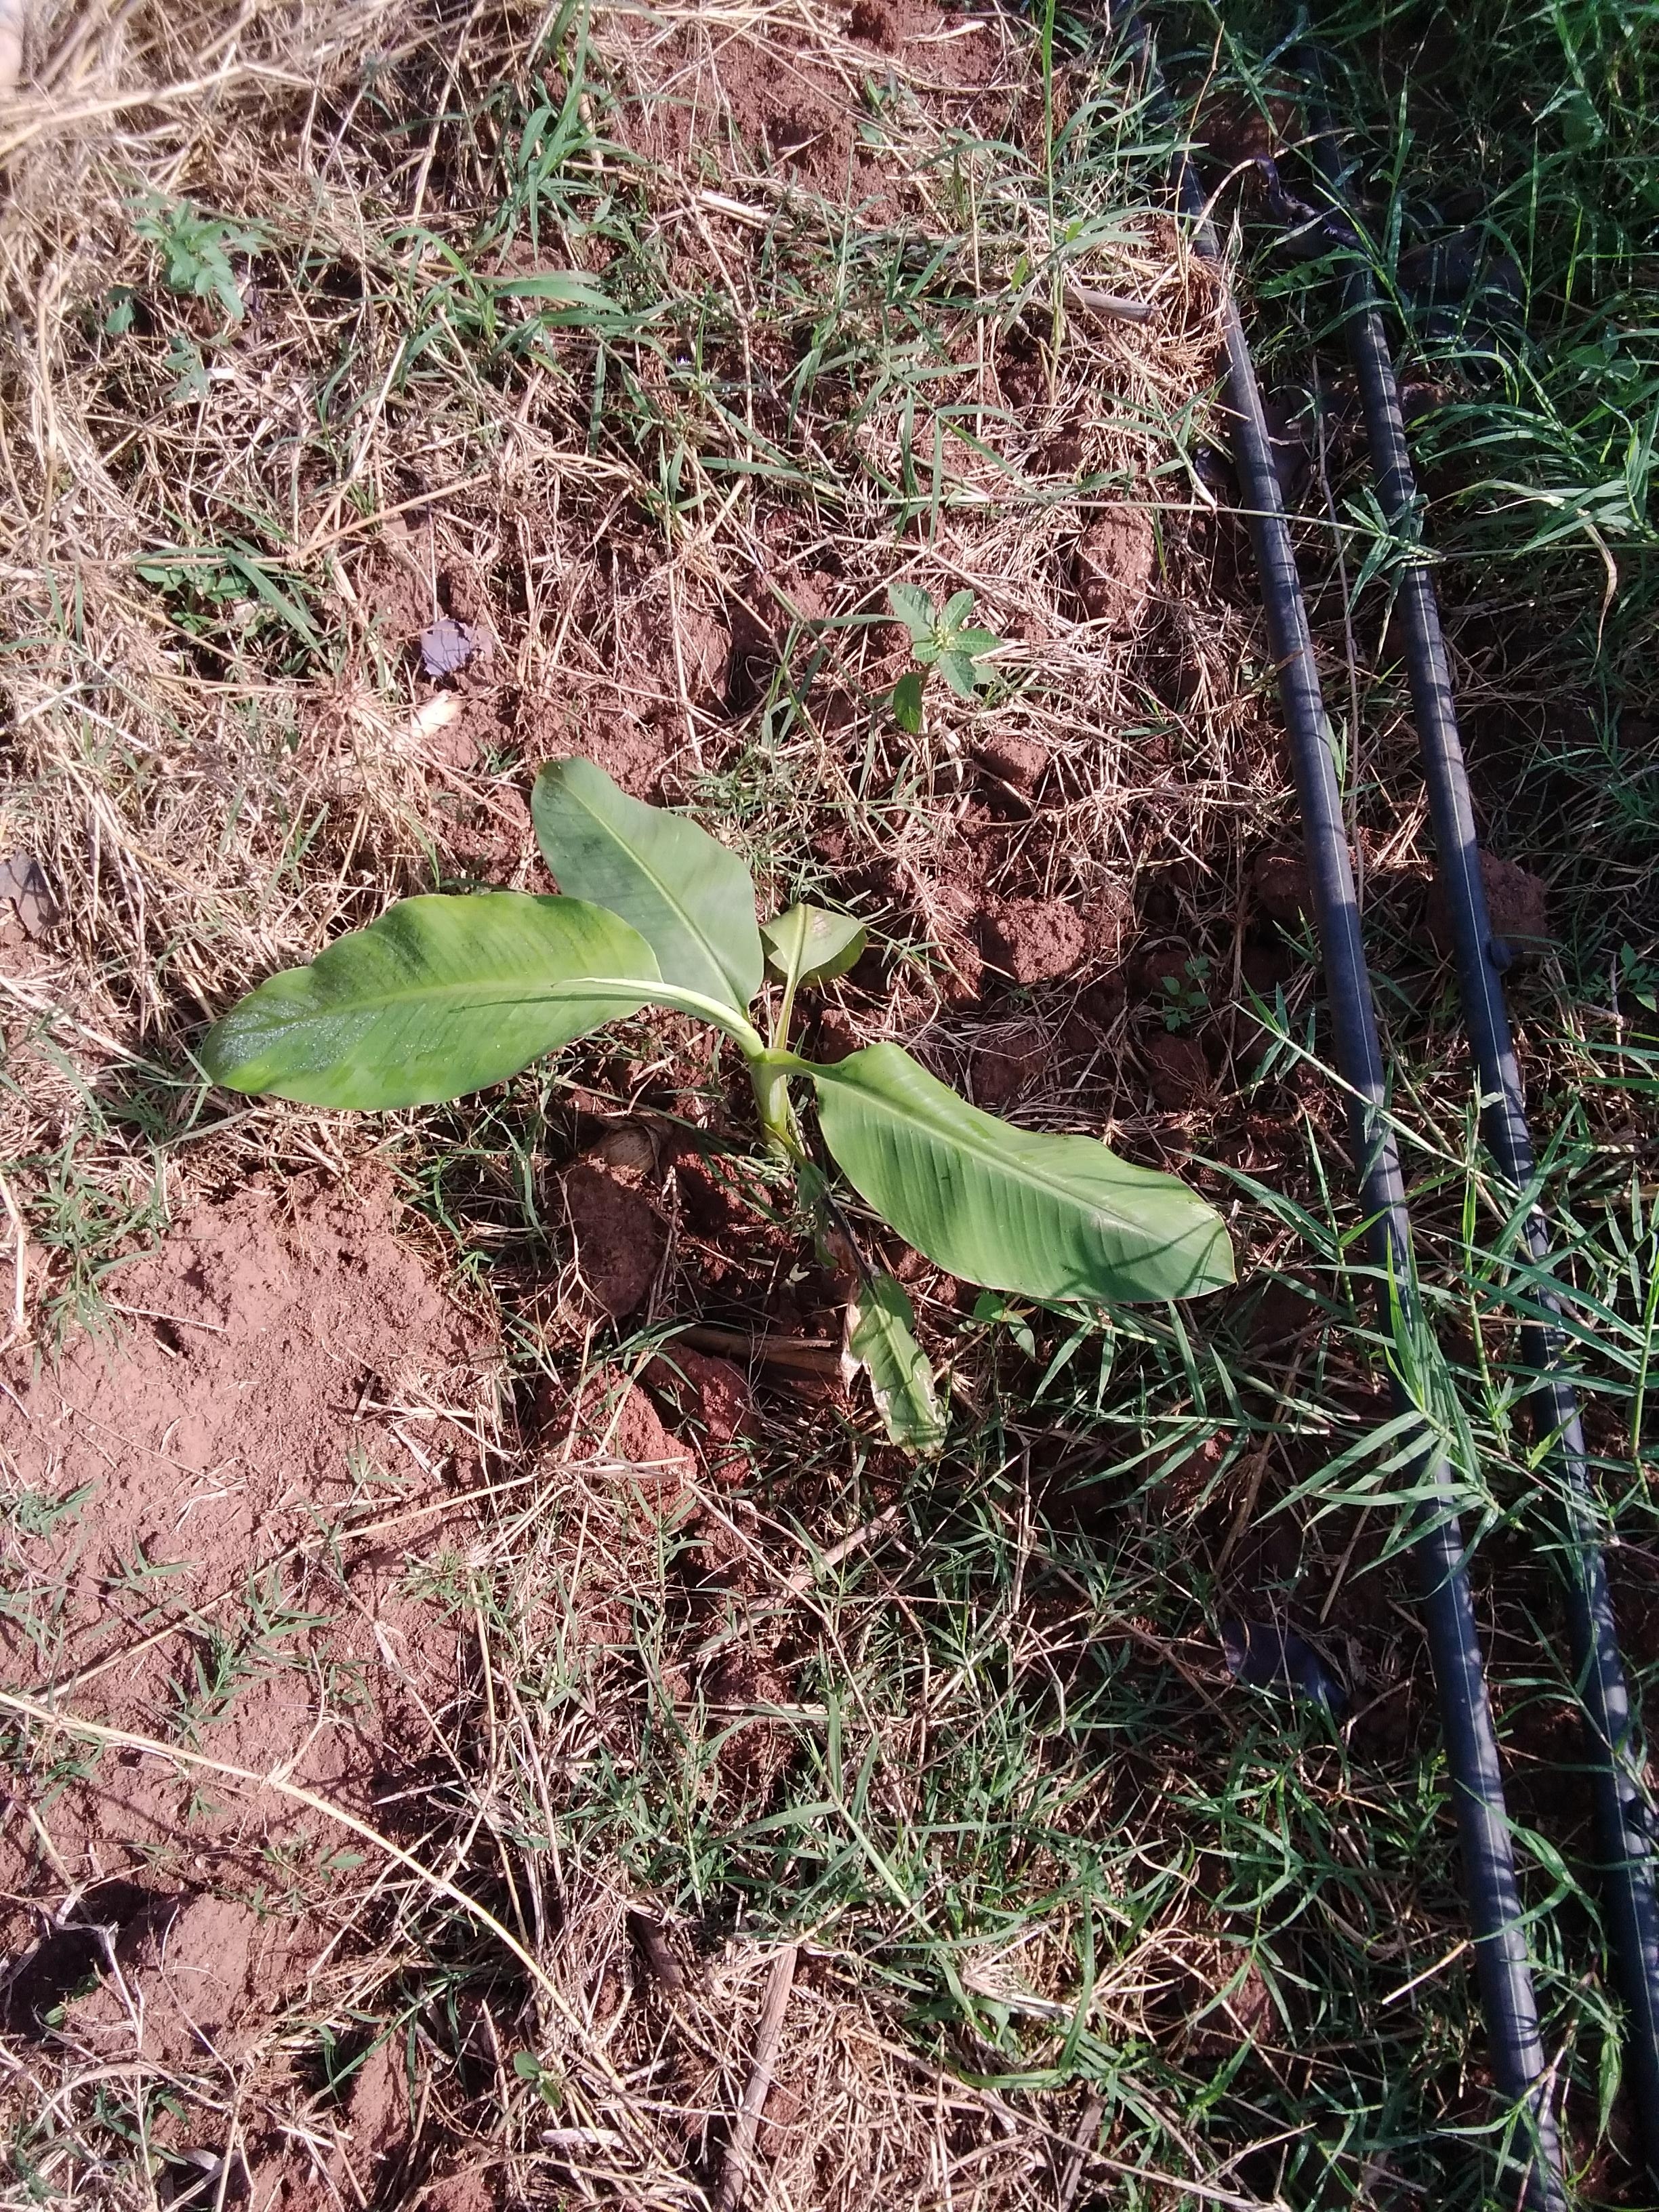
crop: banana
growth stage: vegetative
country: Tanzania
